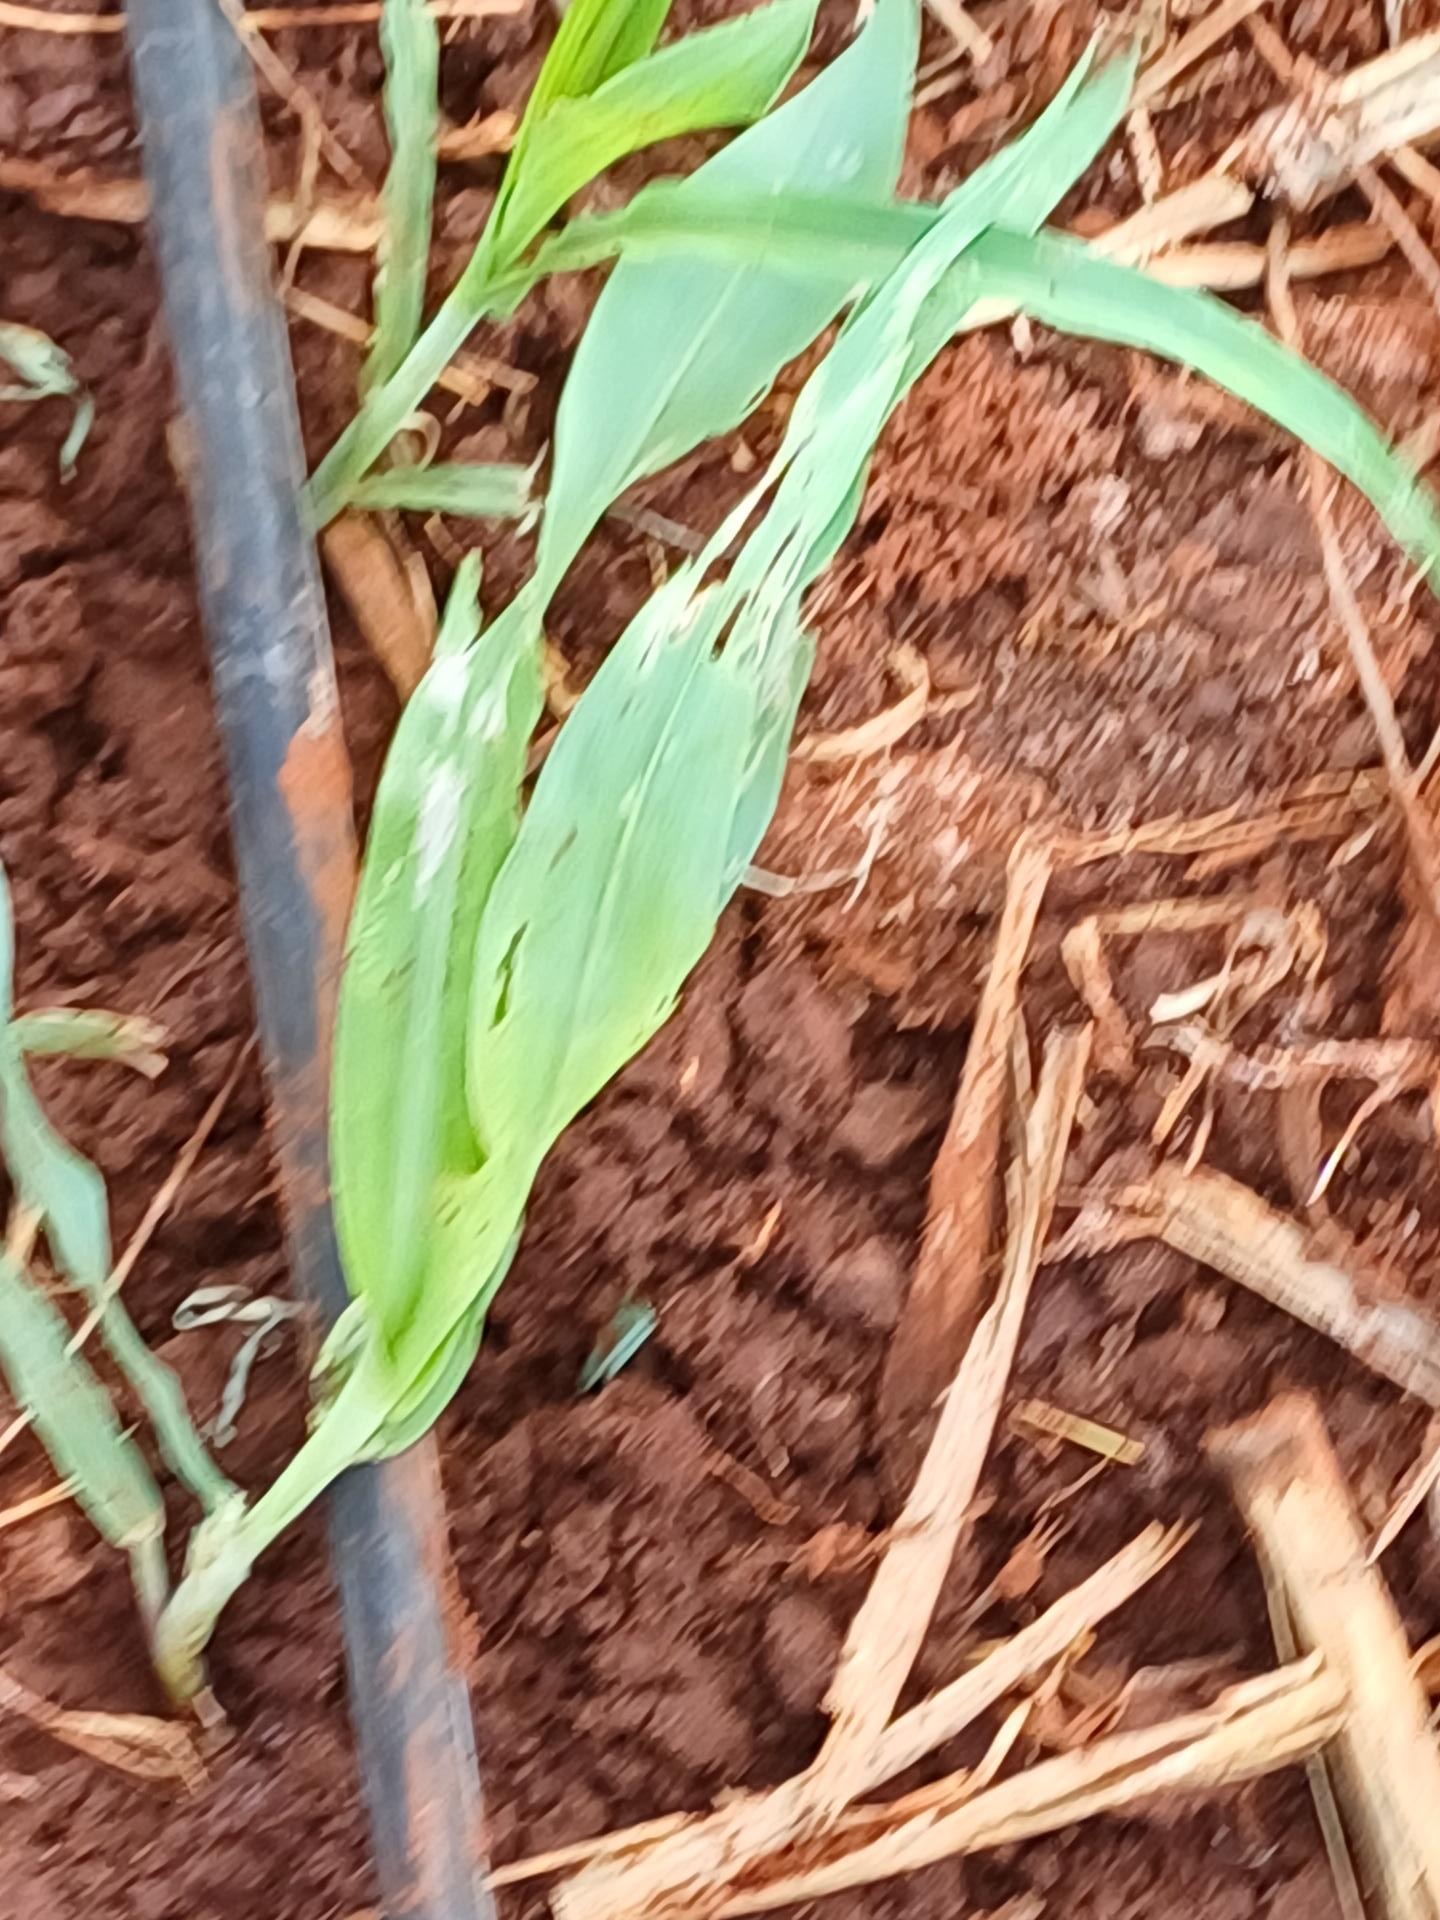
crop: sorghum
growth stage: vegetative
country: Kenya
